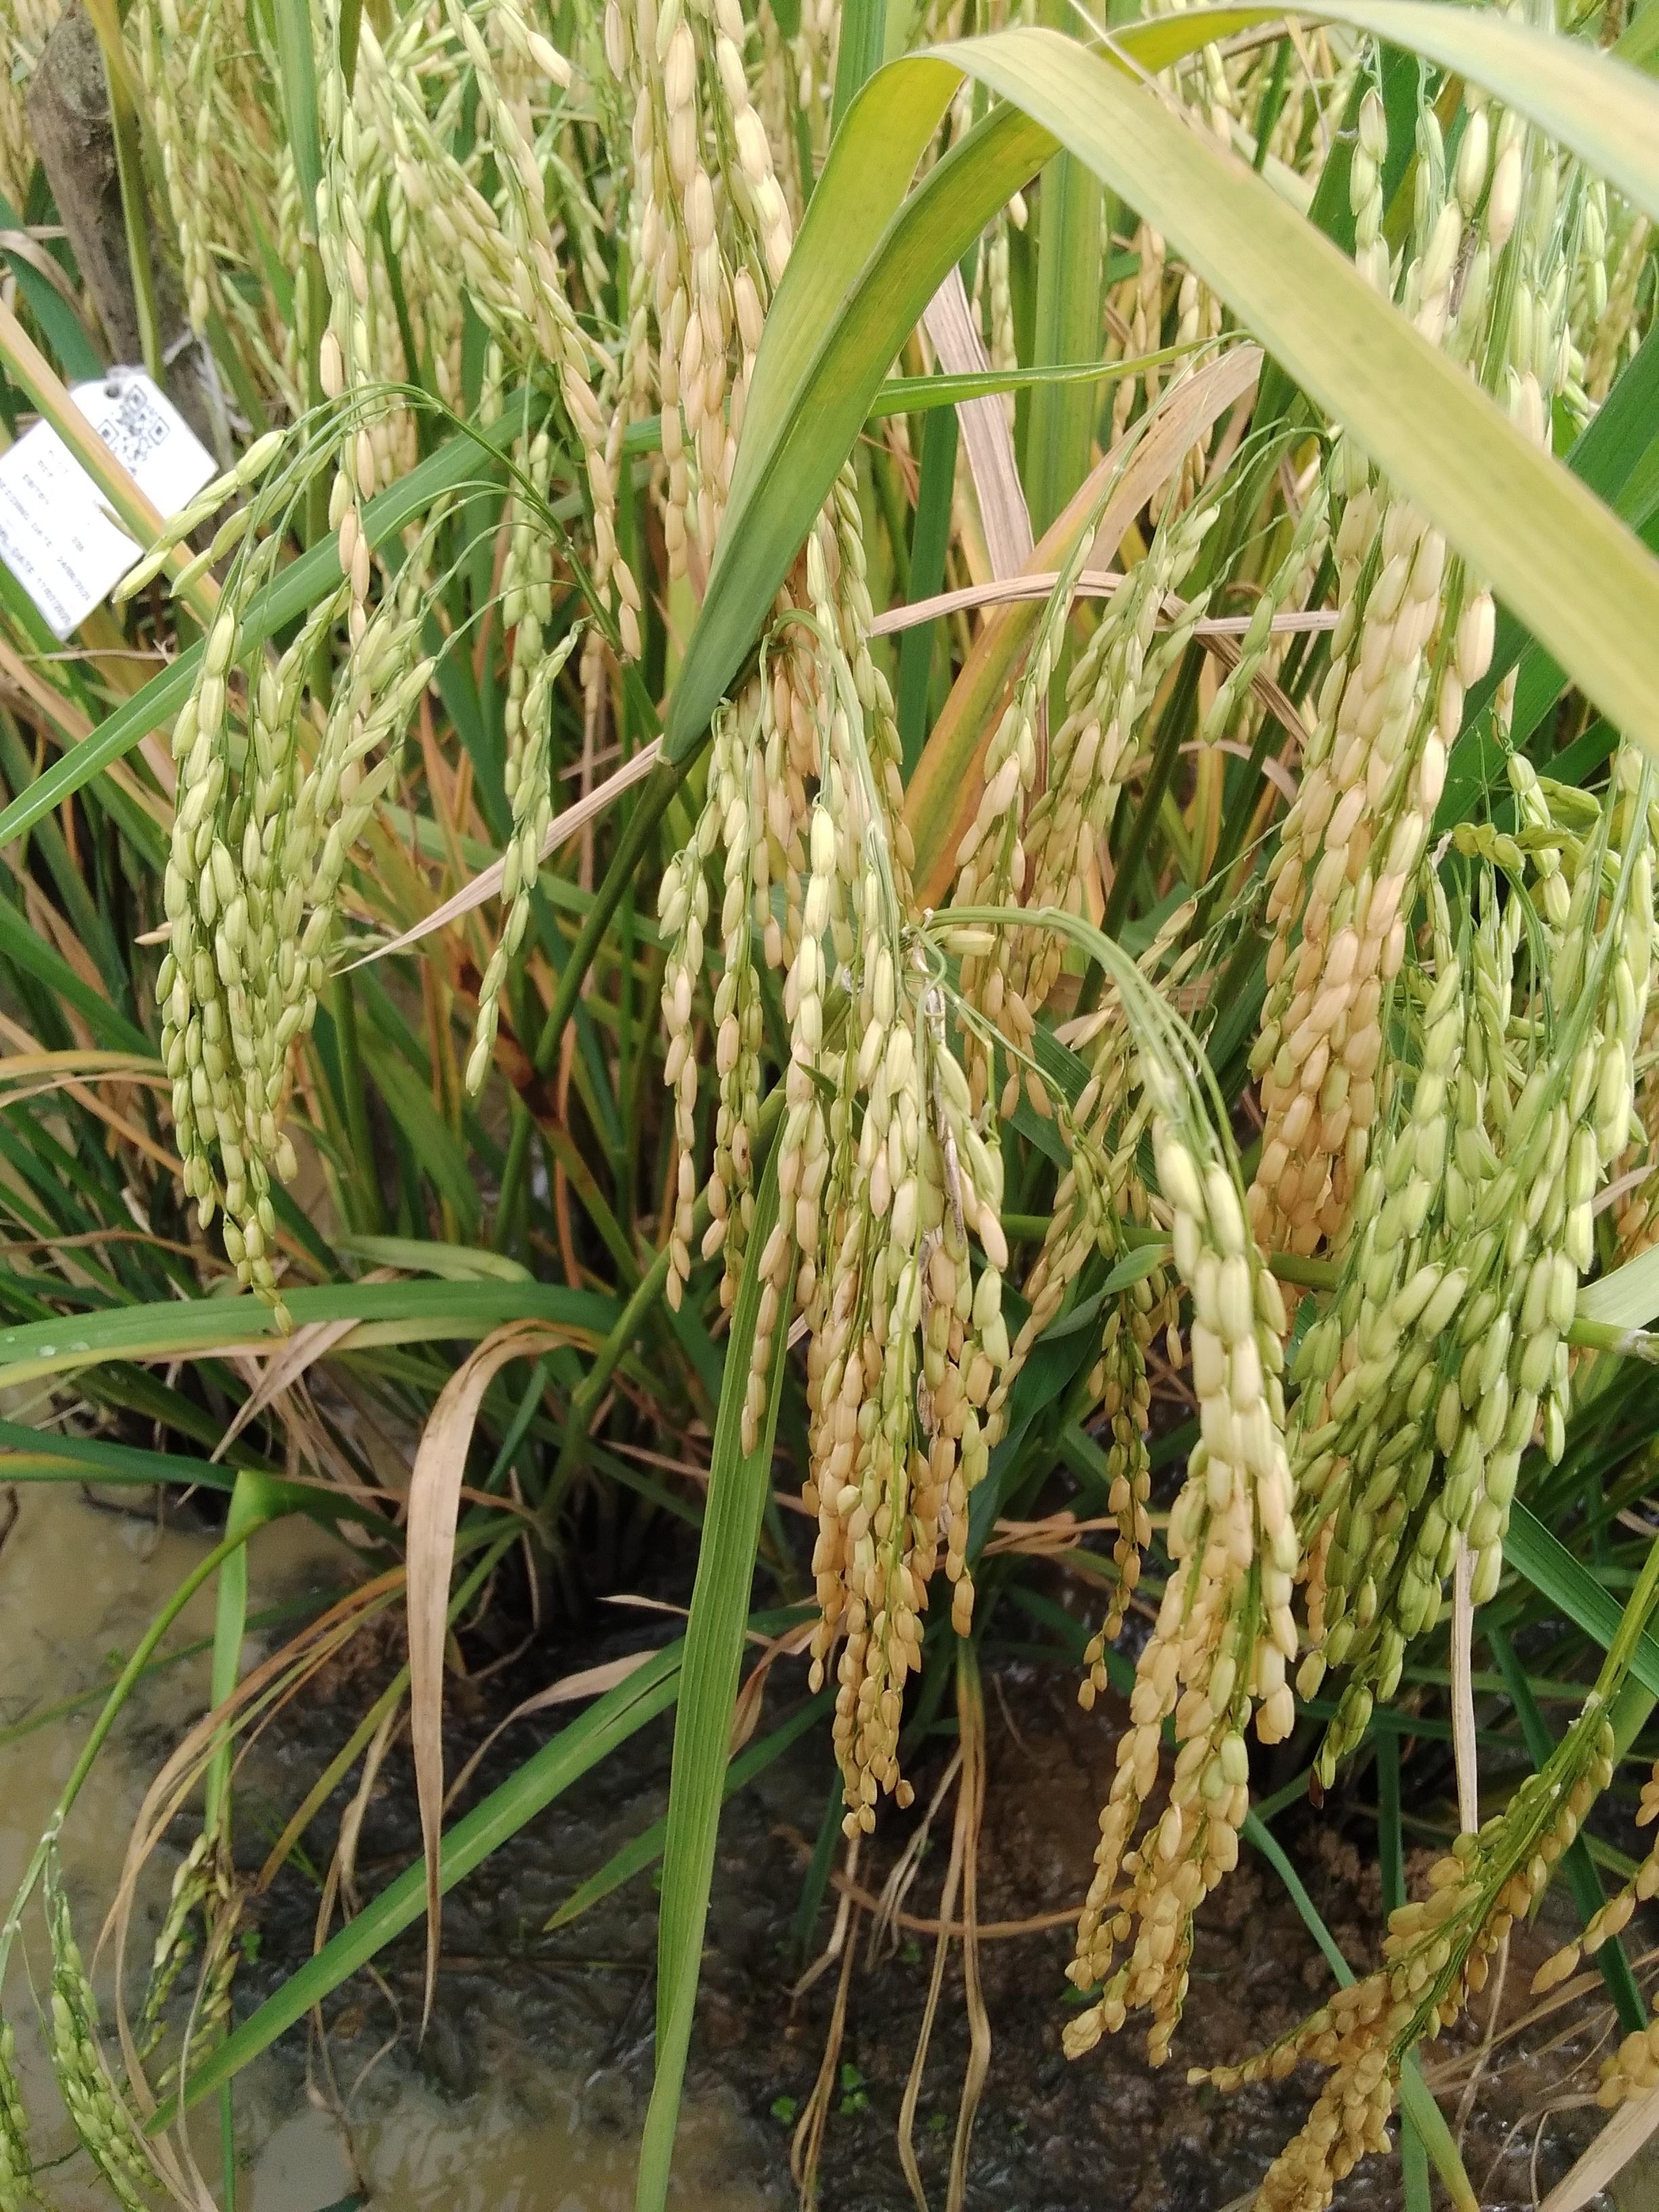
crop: rice
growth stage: ripening
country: Nigeria
